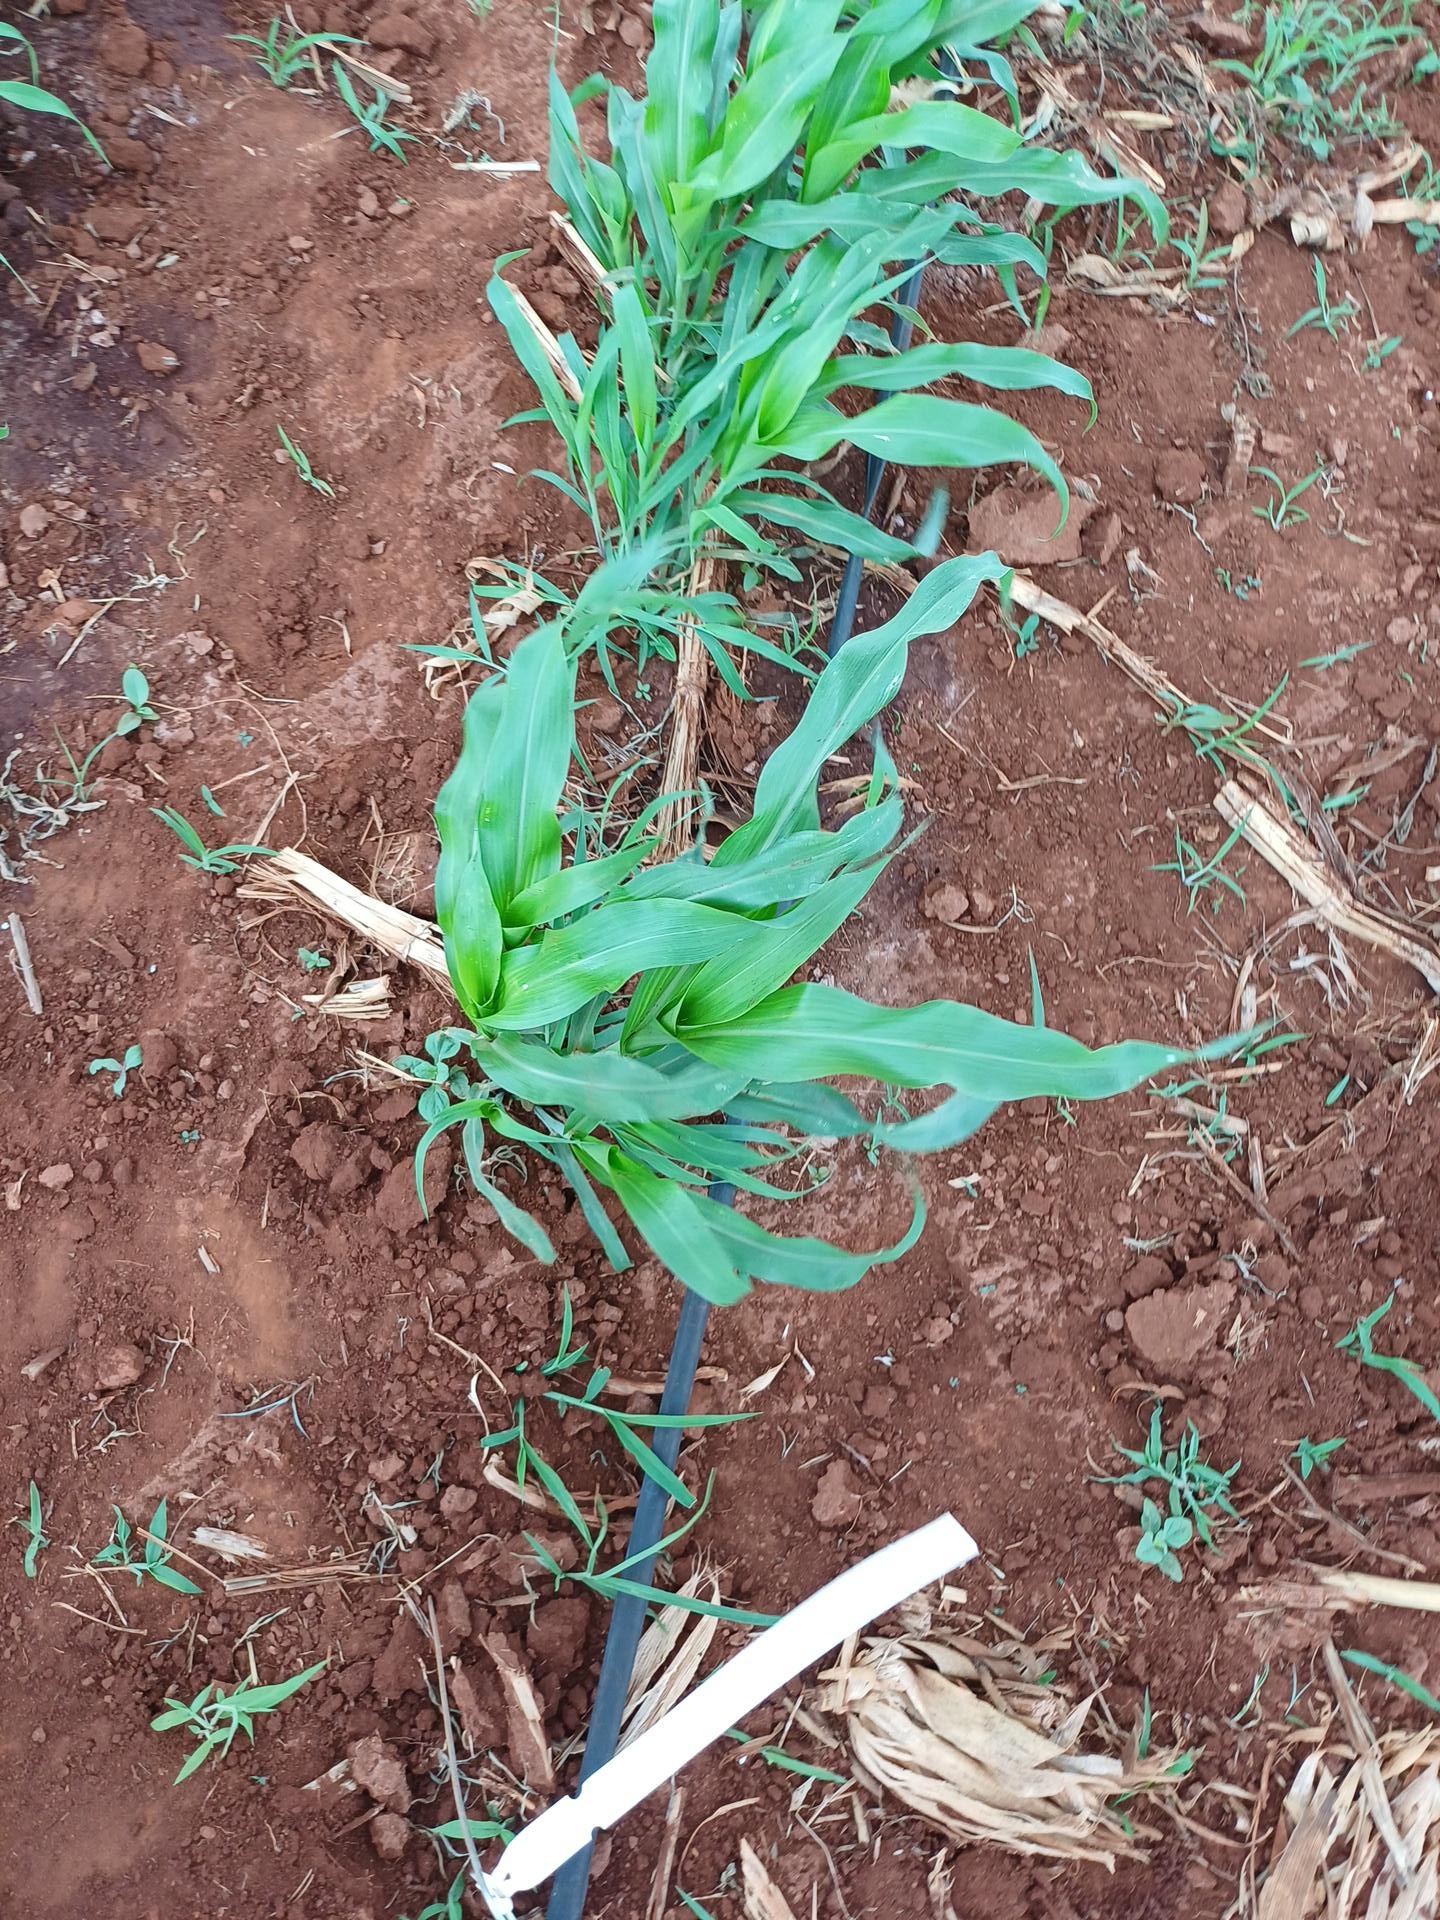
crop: sorghum
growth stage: vegetative
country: Kenya
